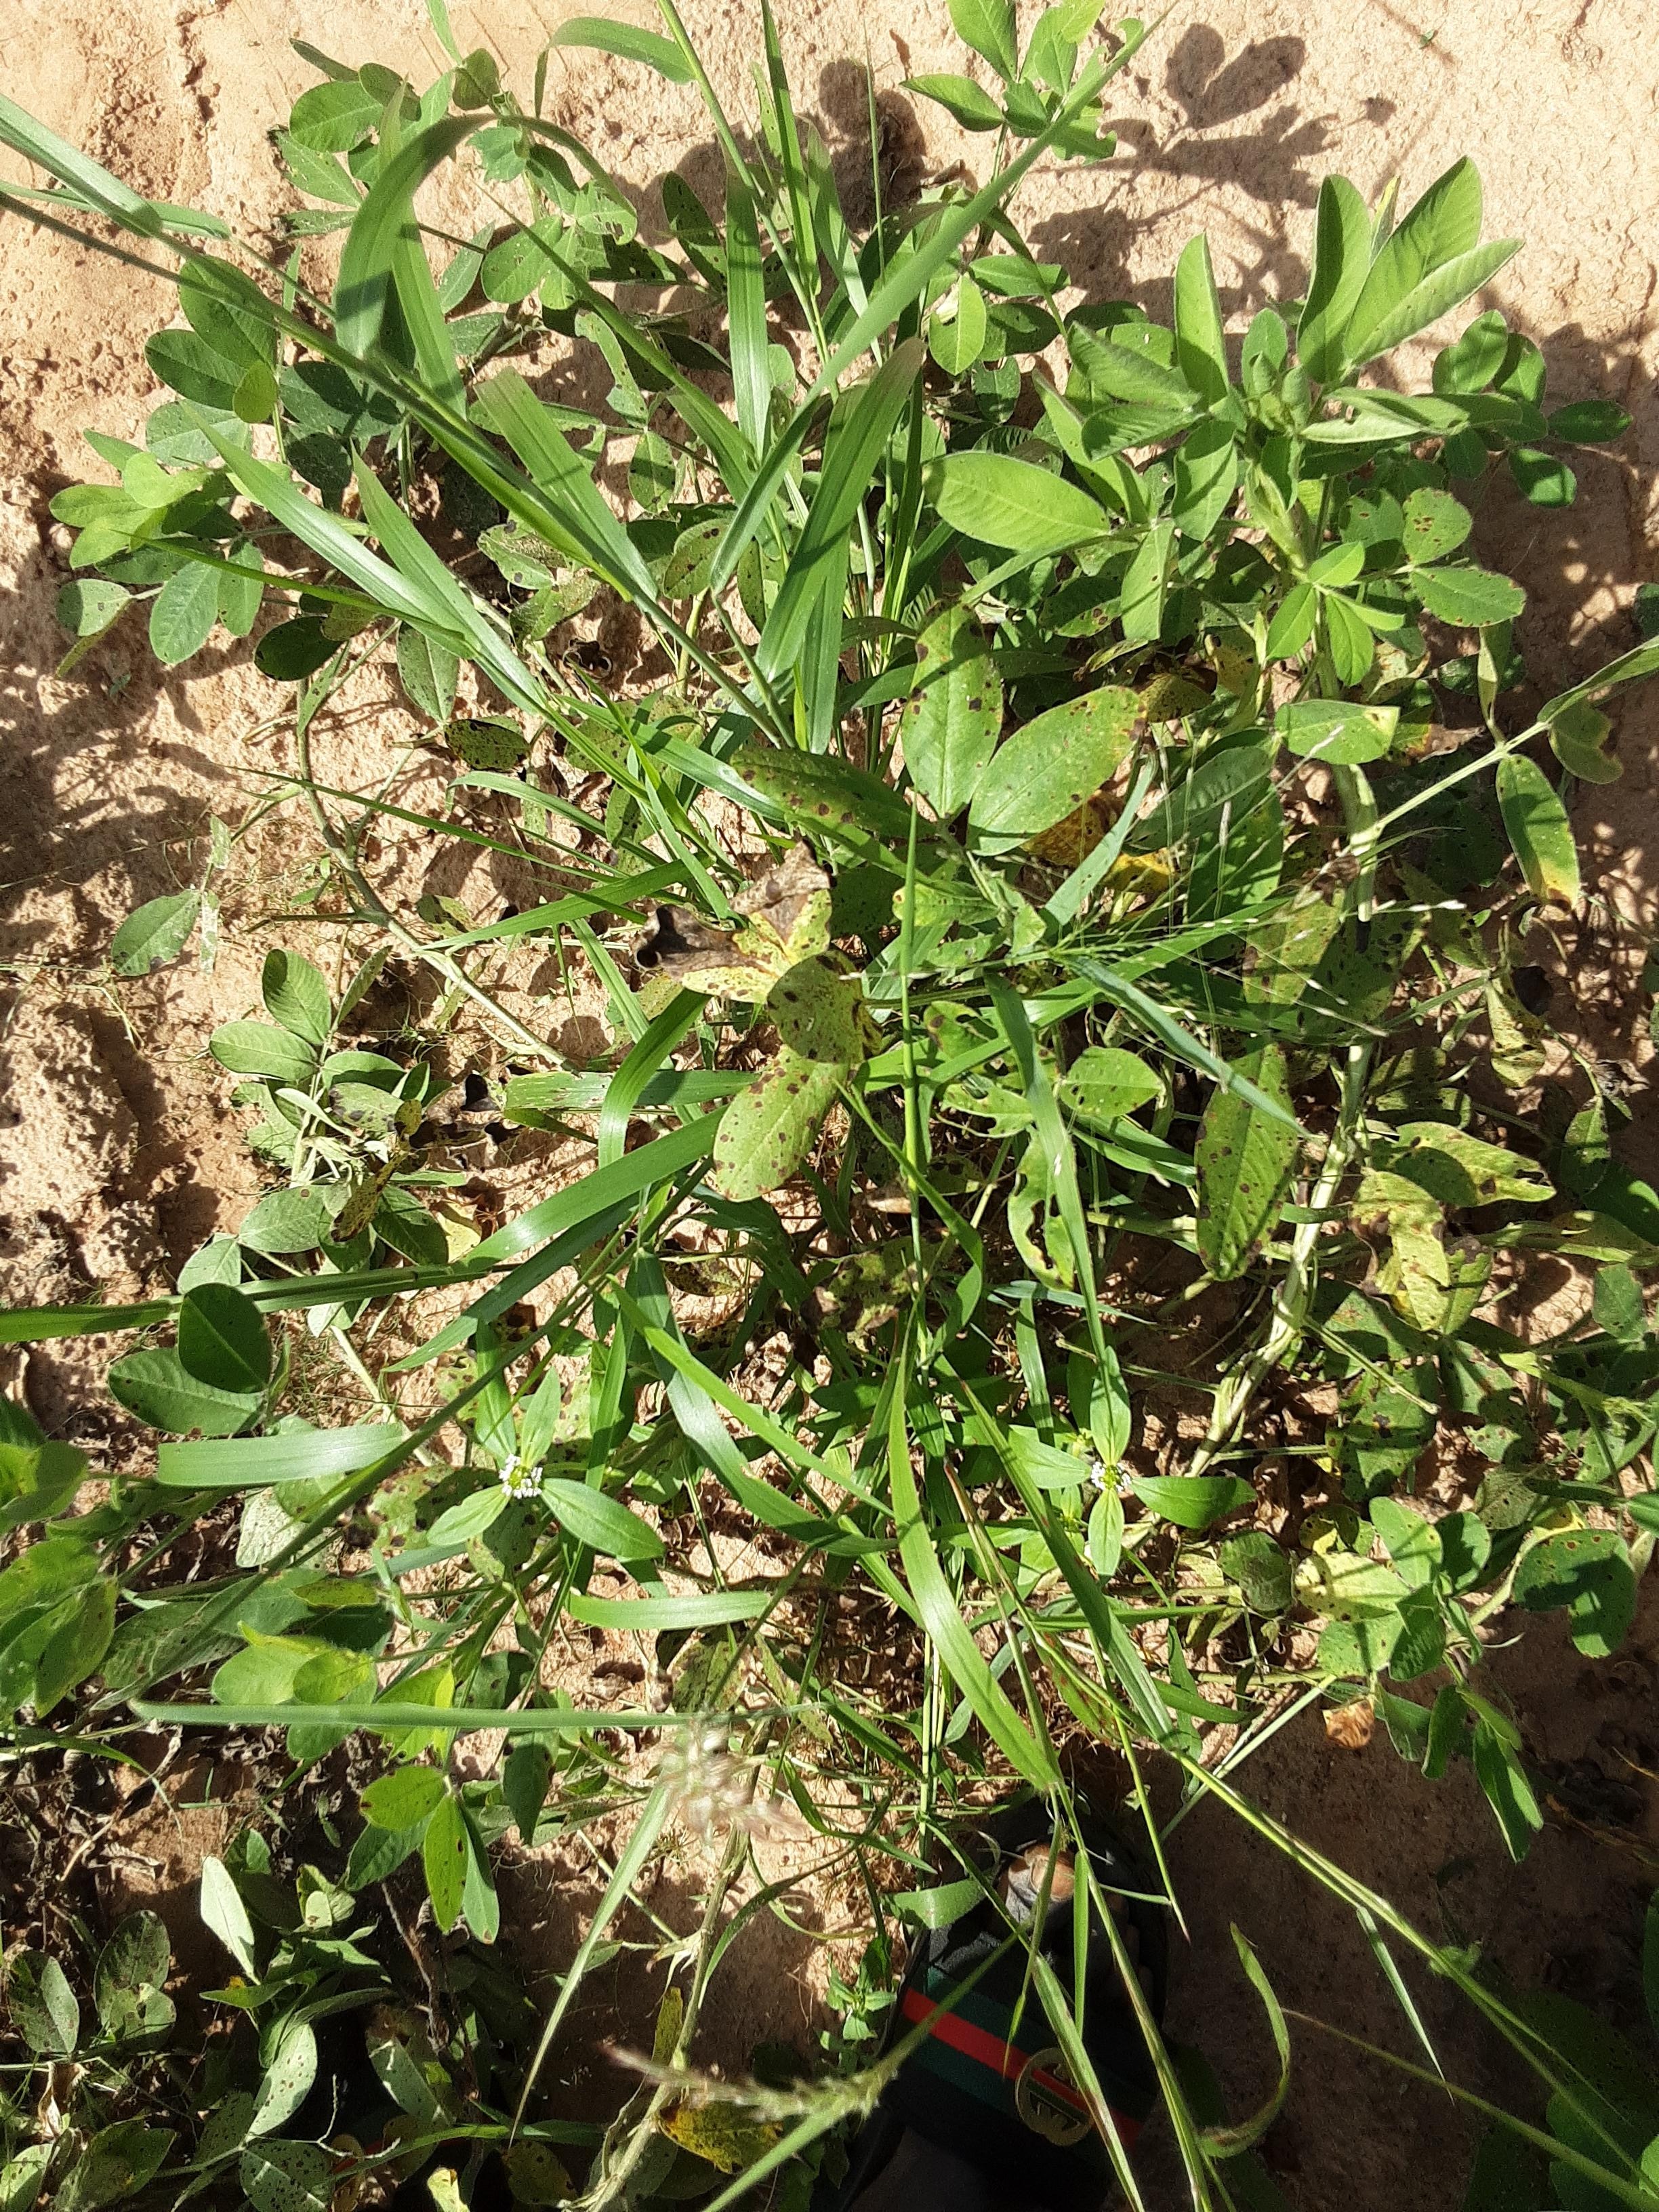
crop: groundnut
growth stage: flowering
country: Senegal
